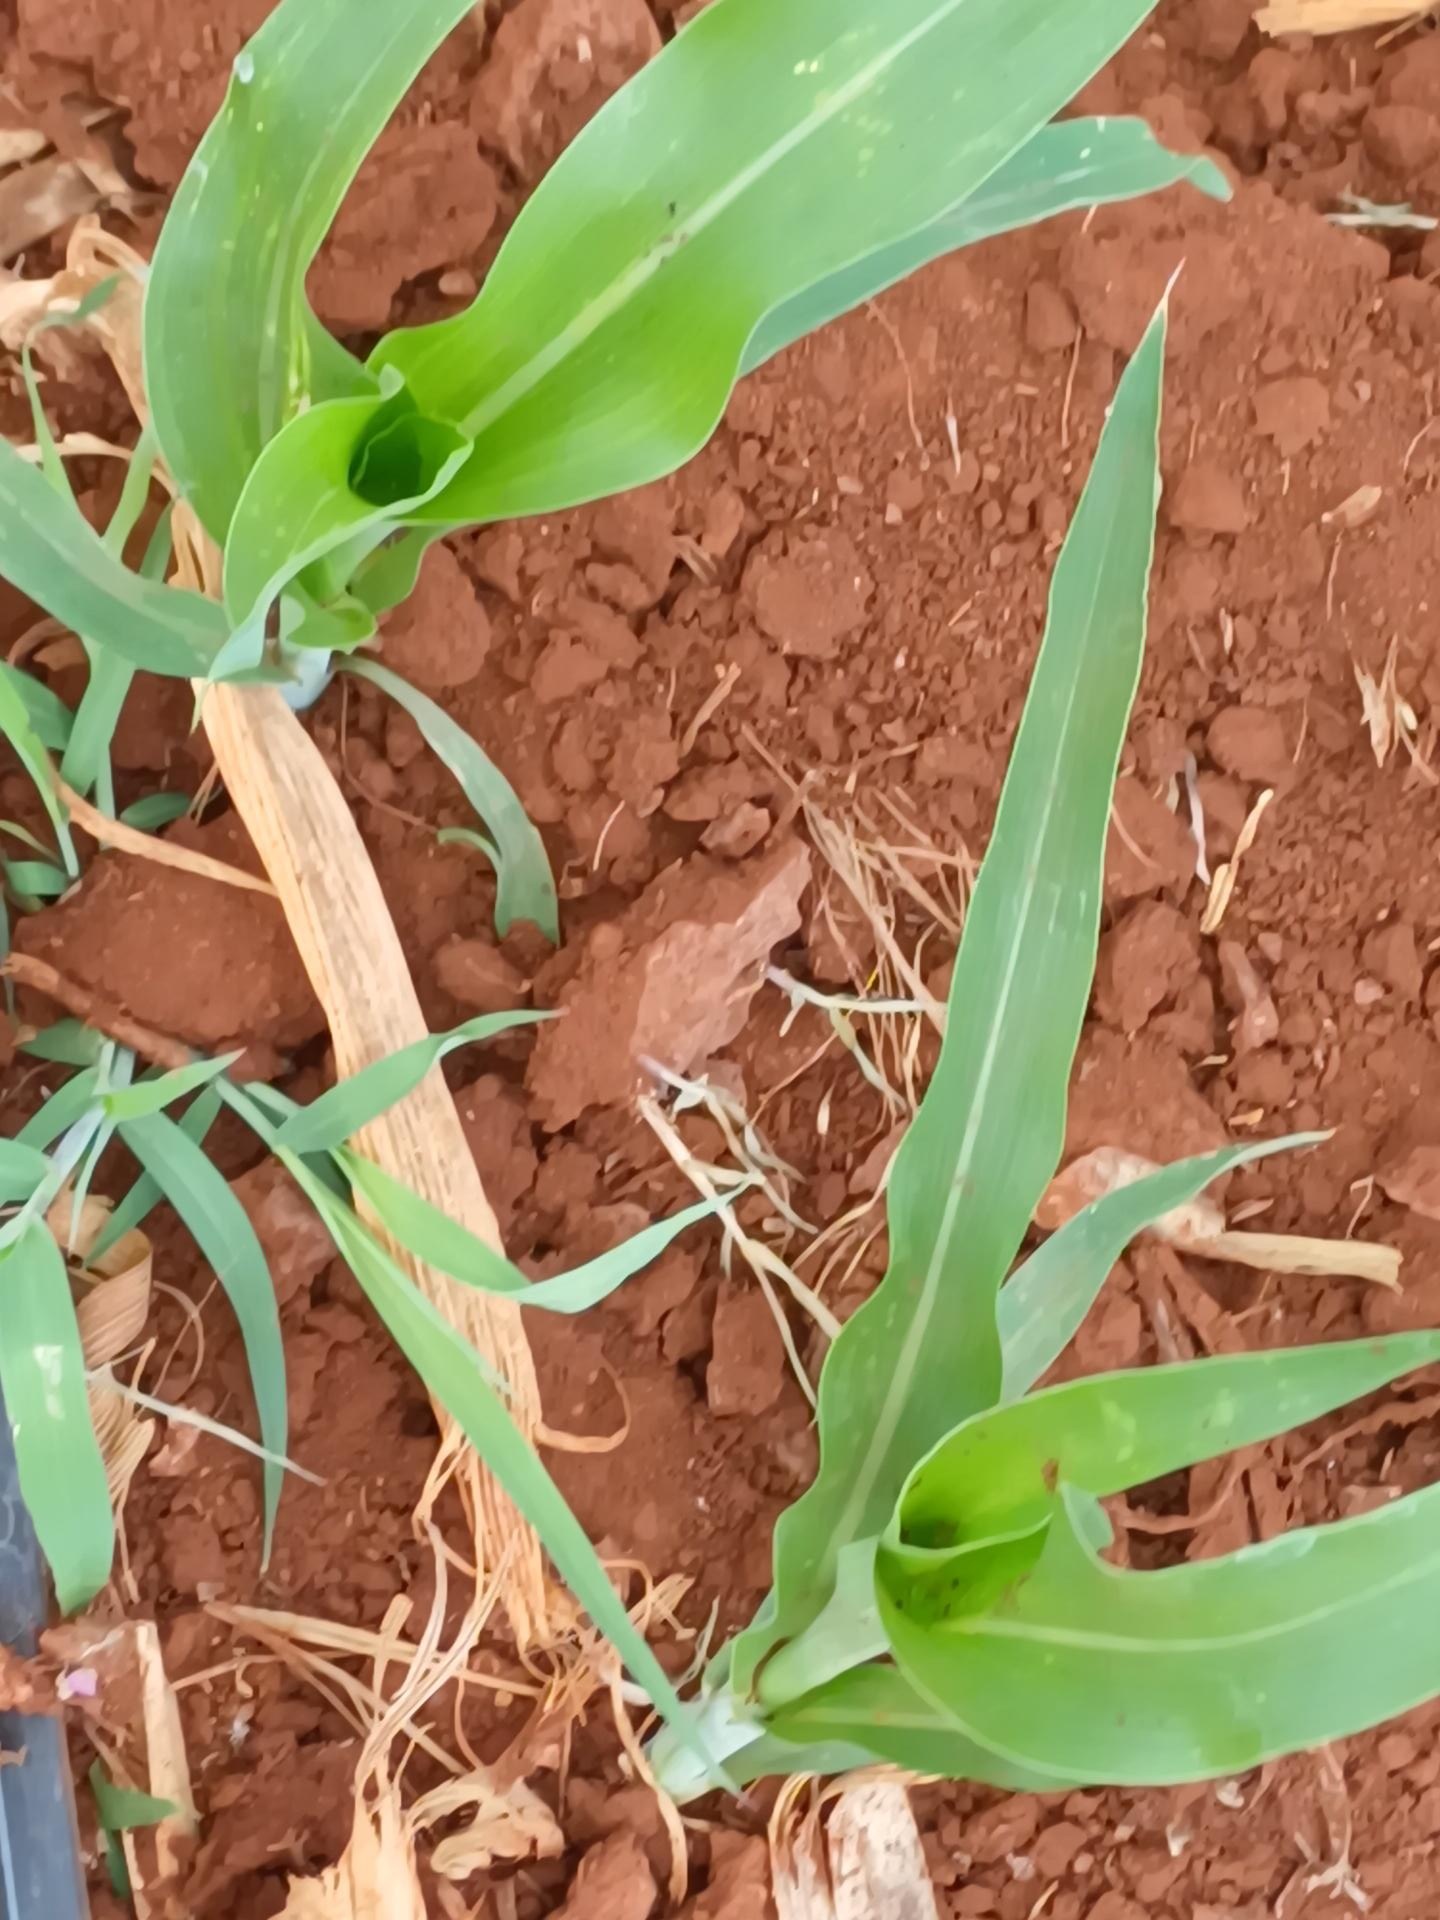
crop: sorghum
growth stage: vegetative
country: Kenya
